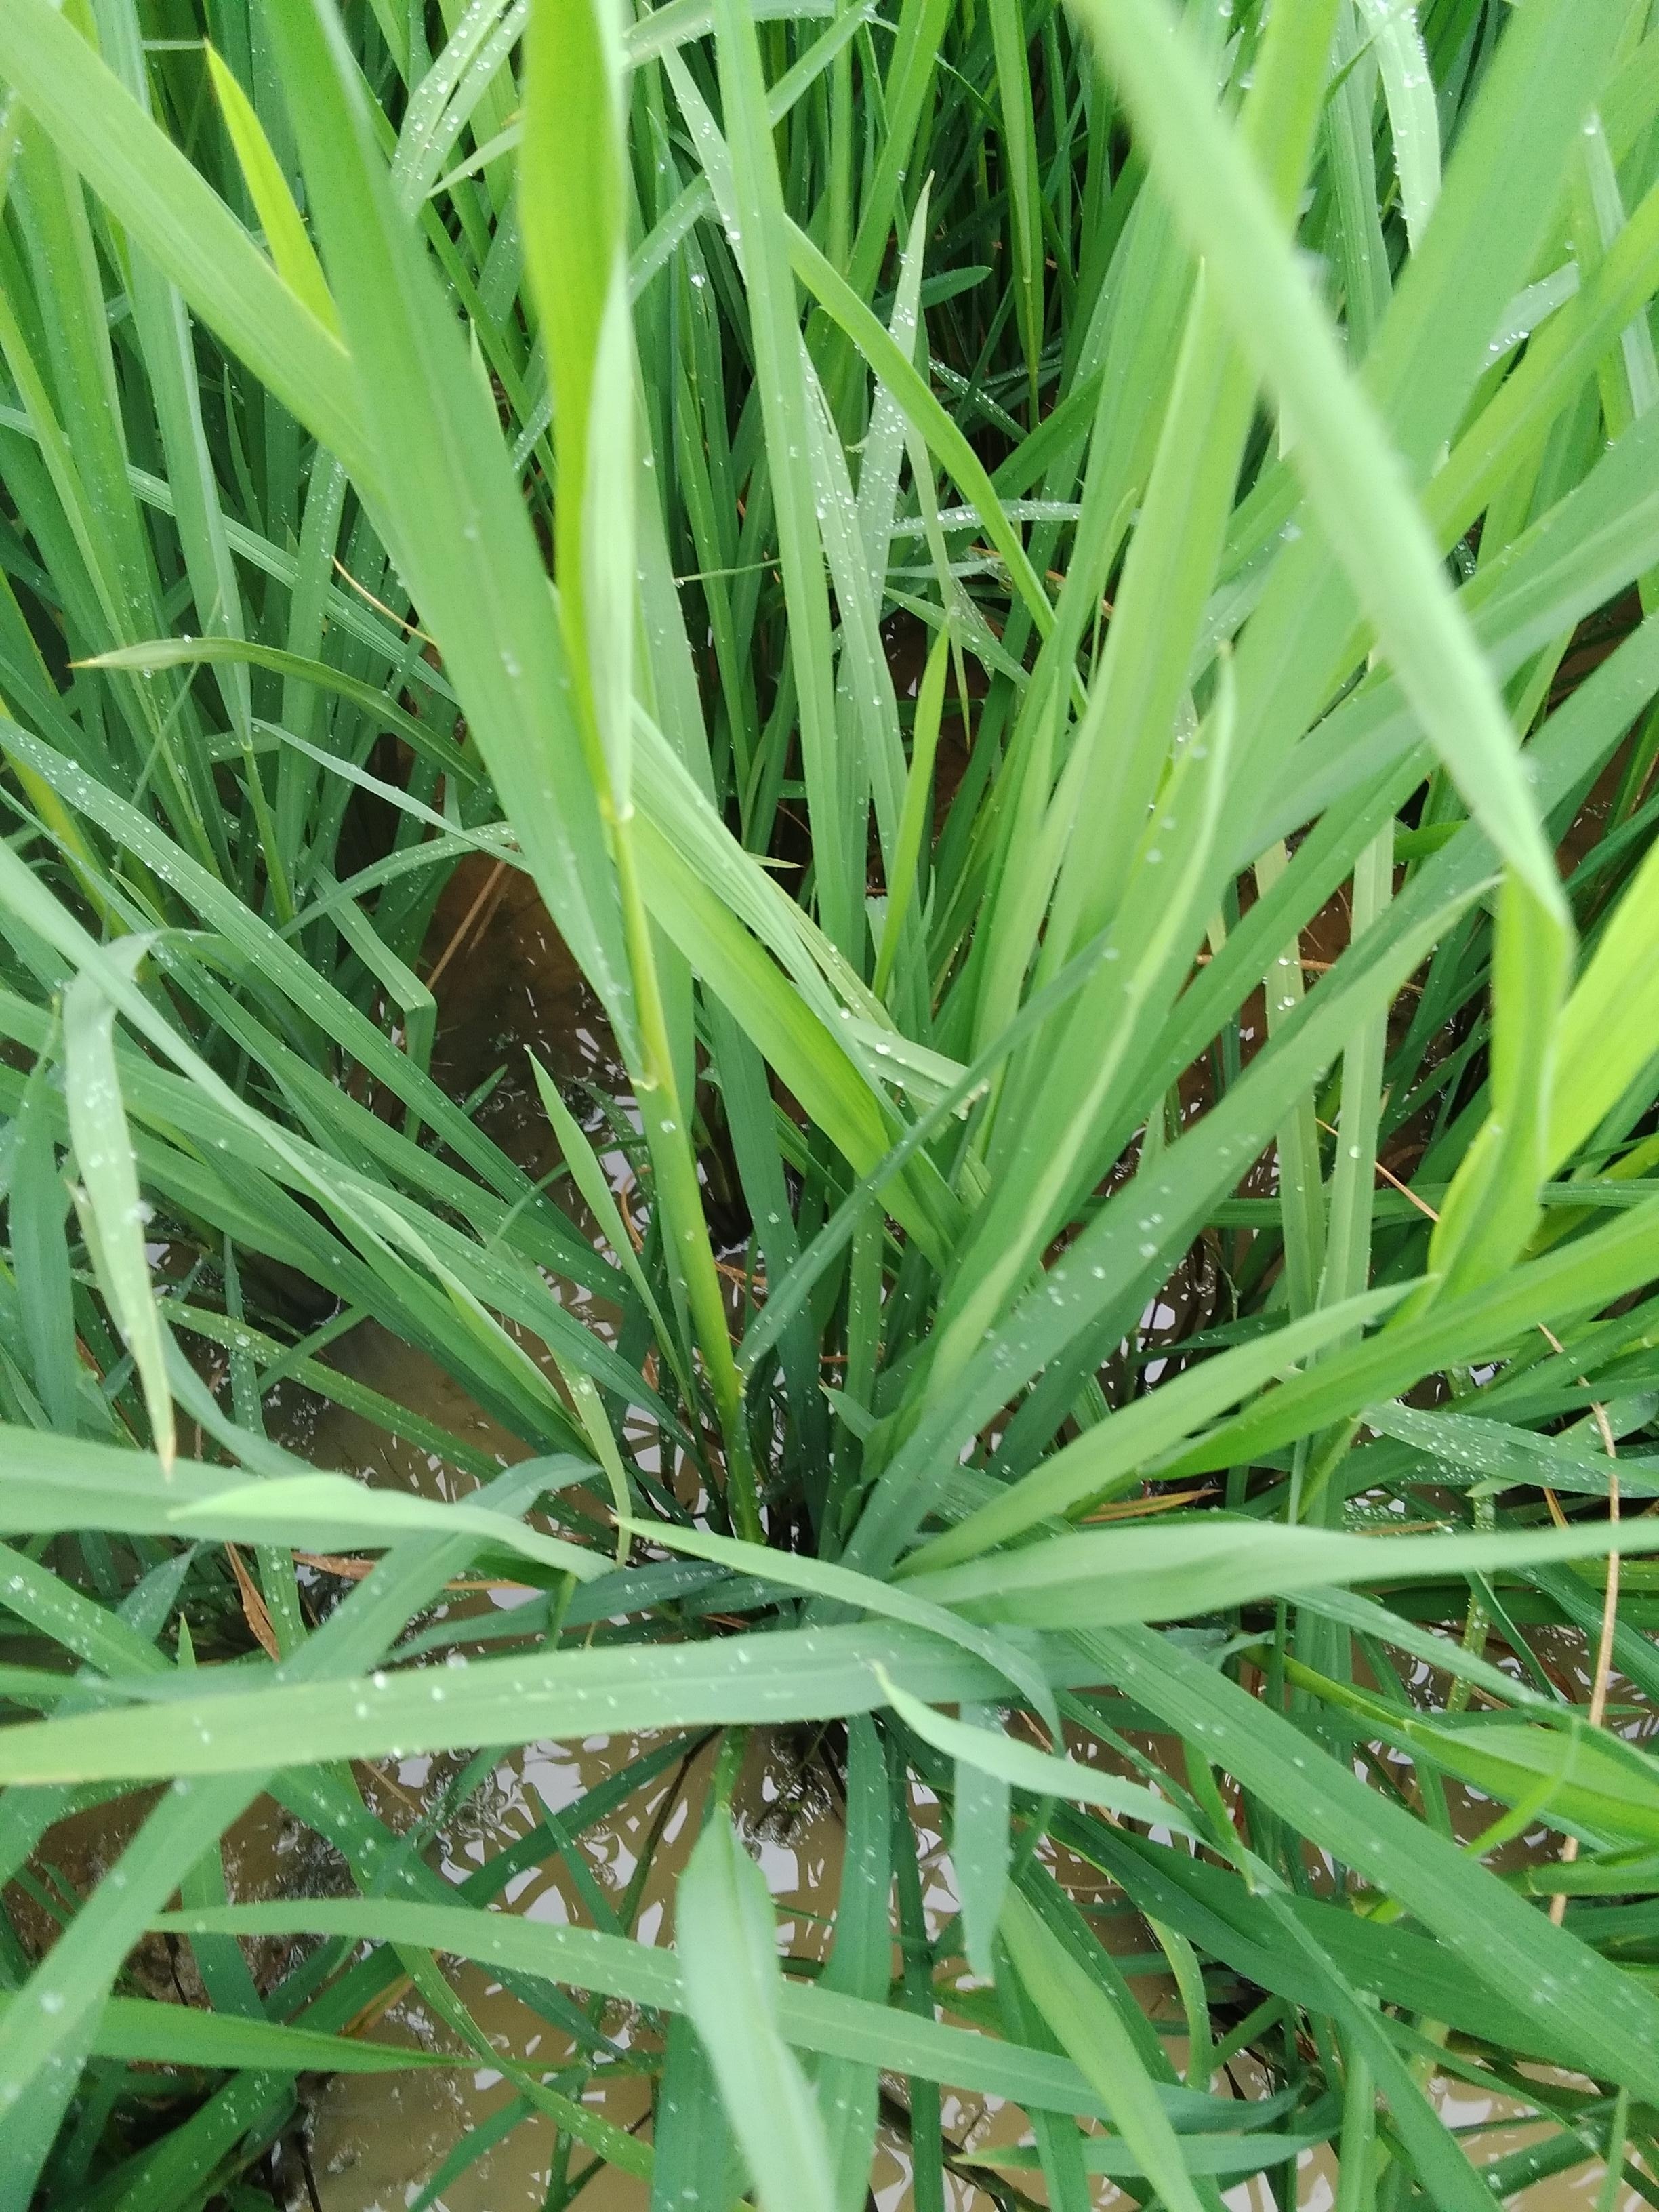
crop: rice
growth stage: booting
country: Nigeria
